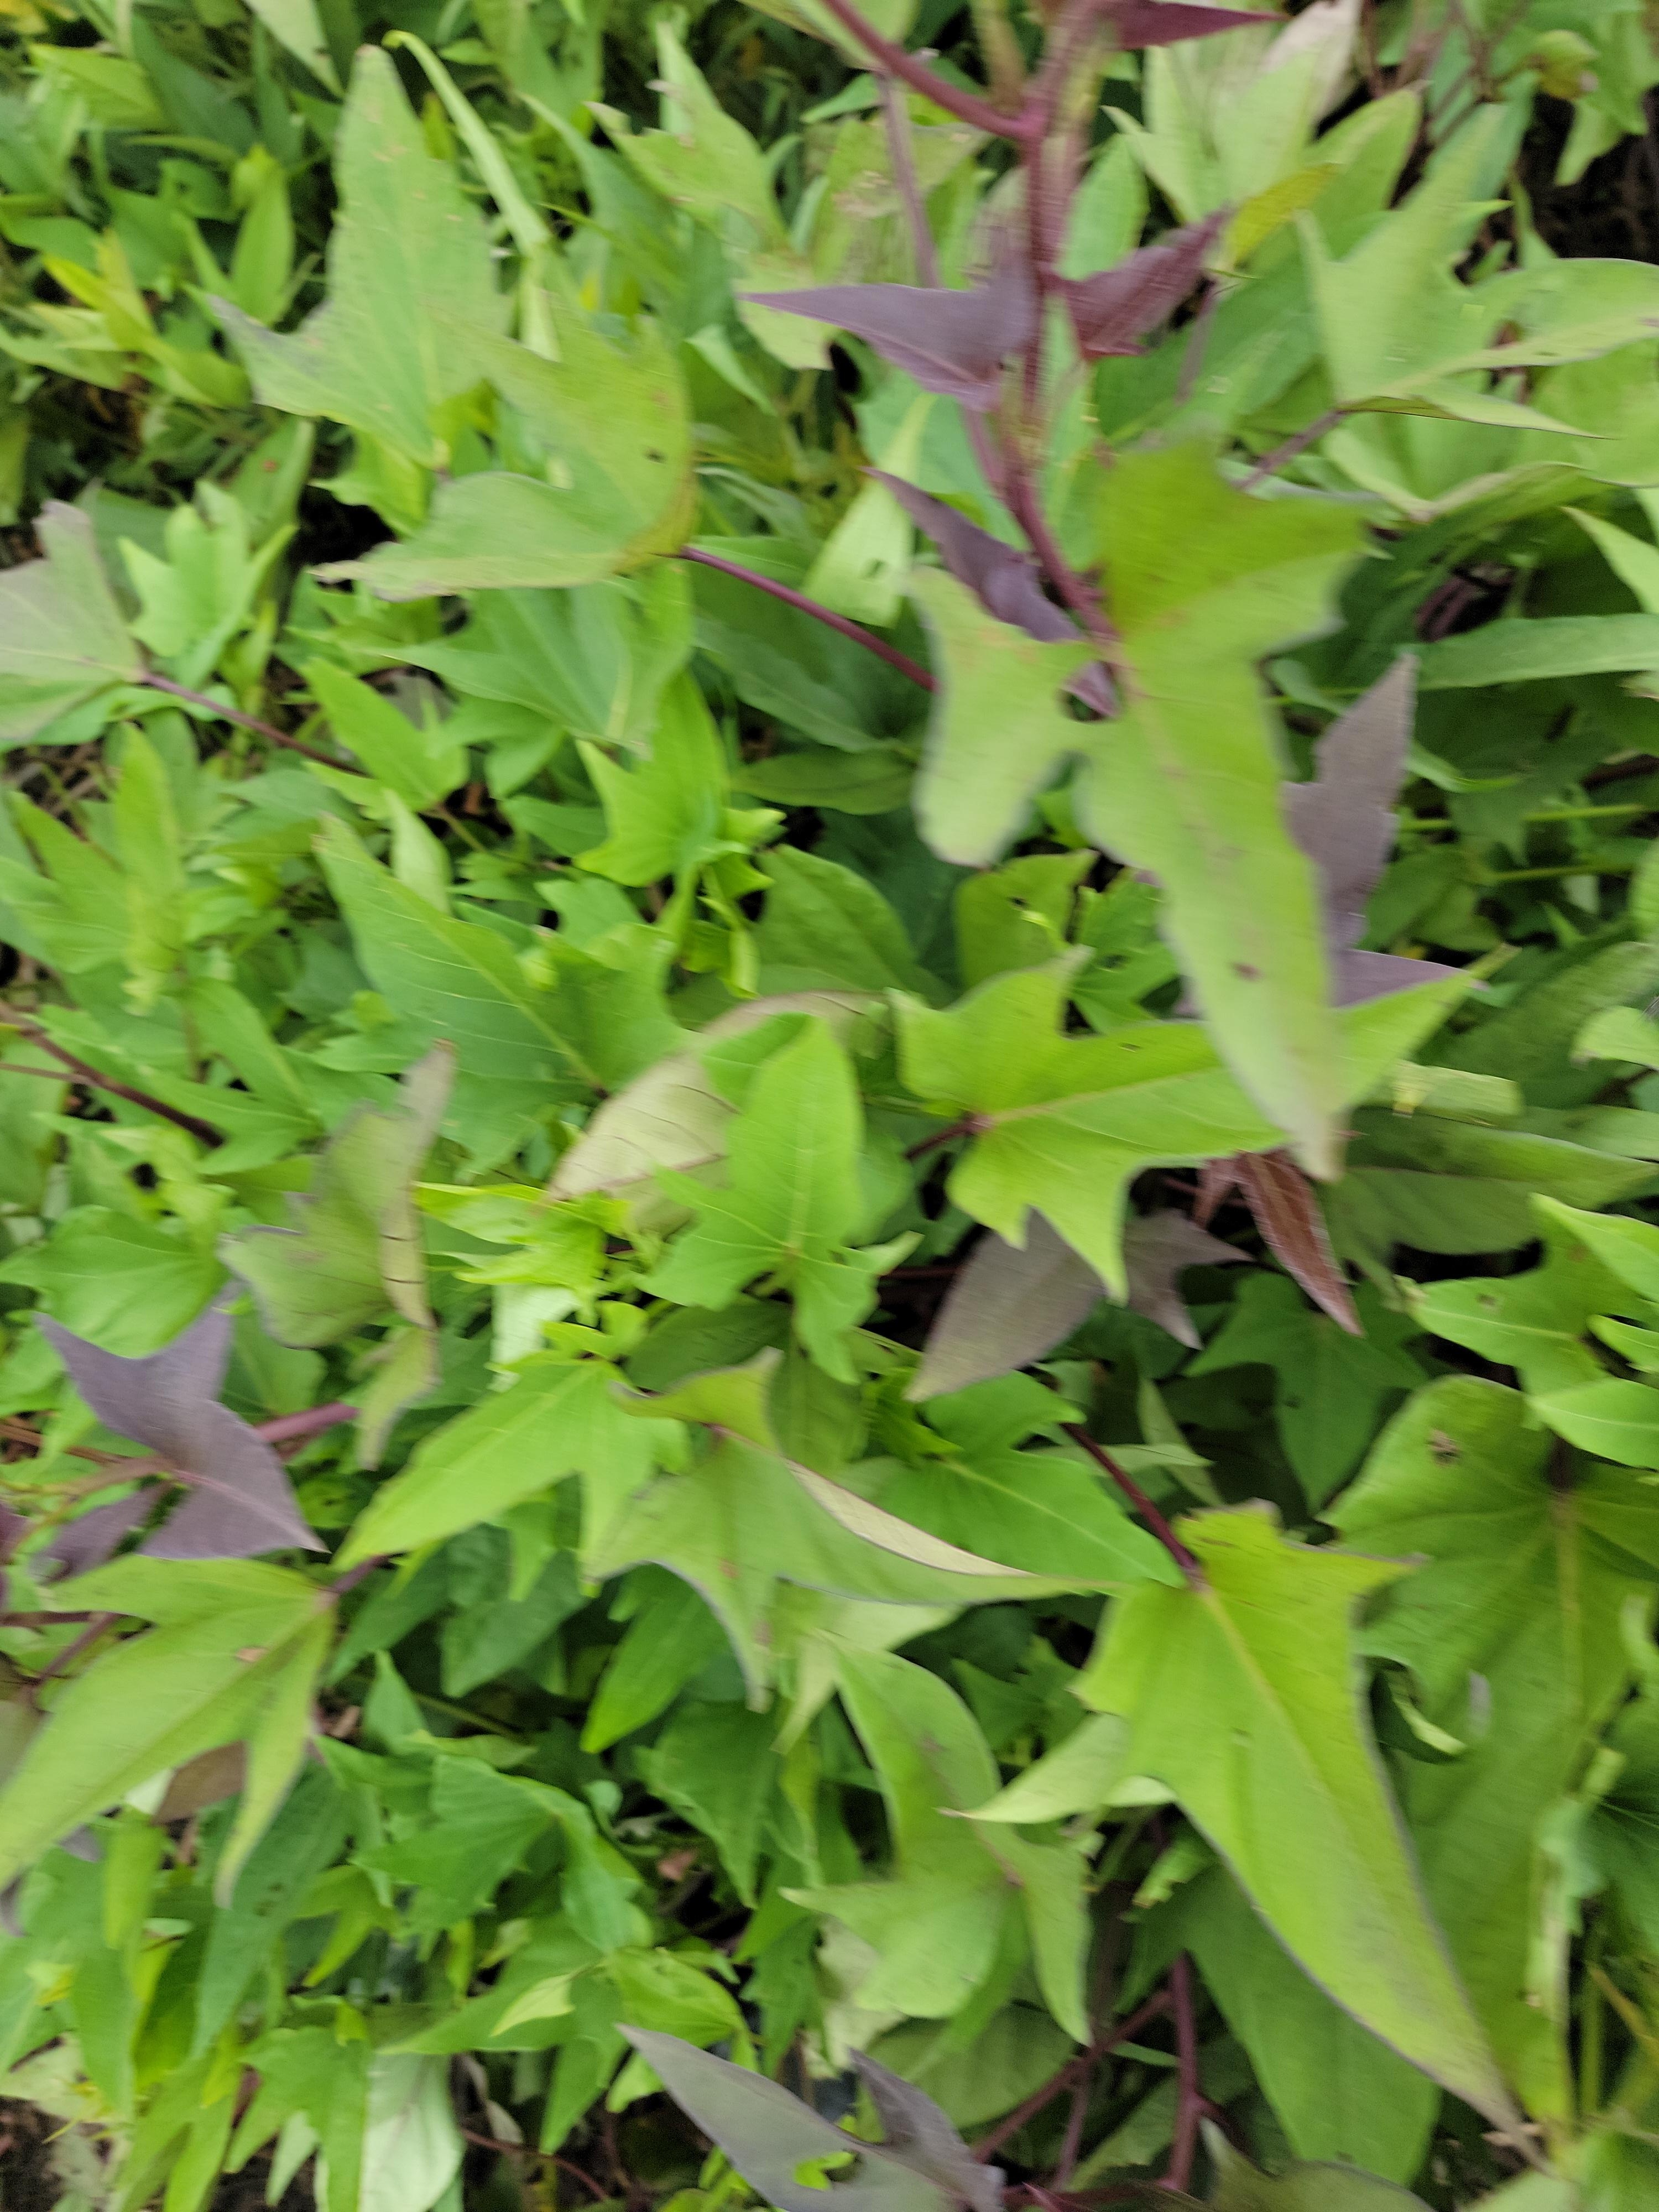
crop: sweet potato
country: Tanzania
